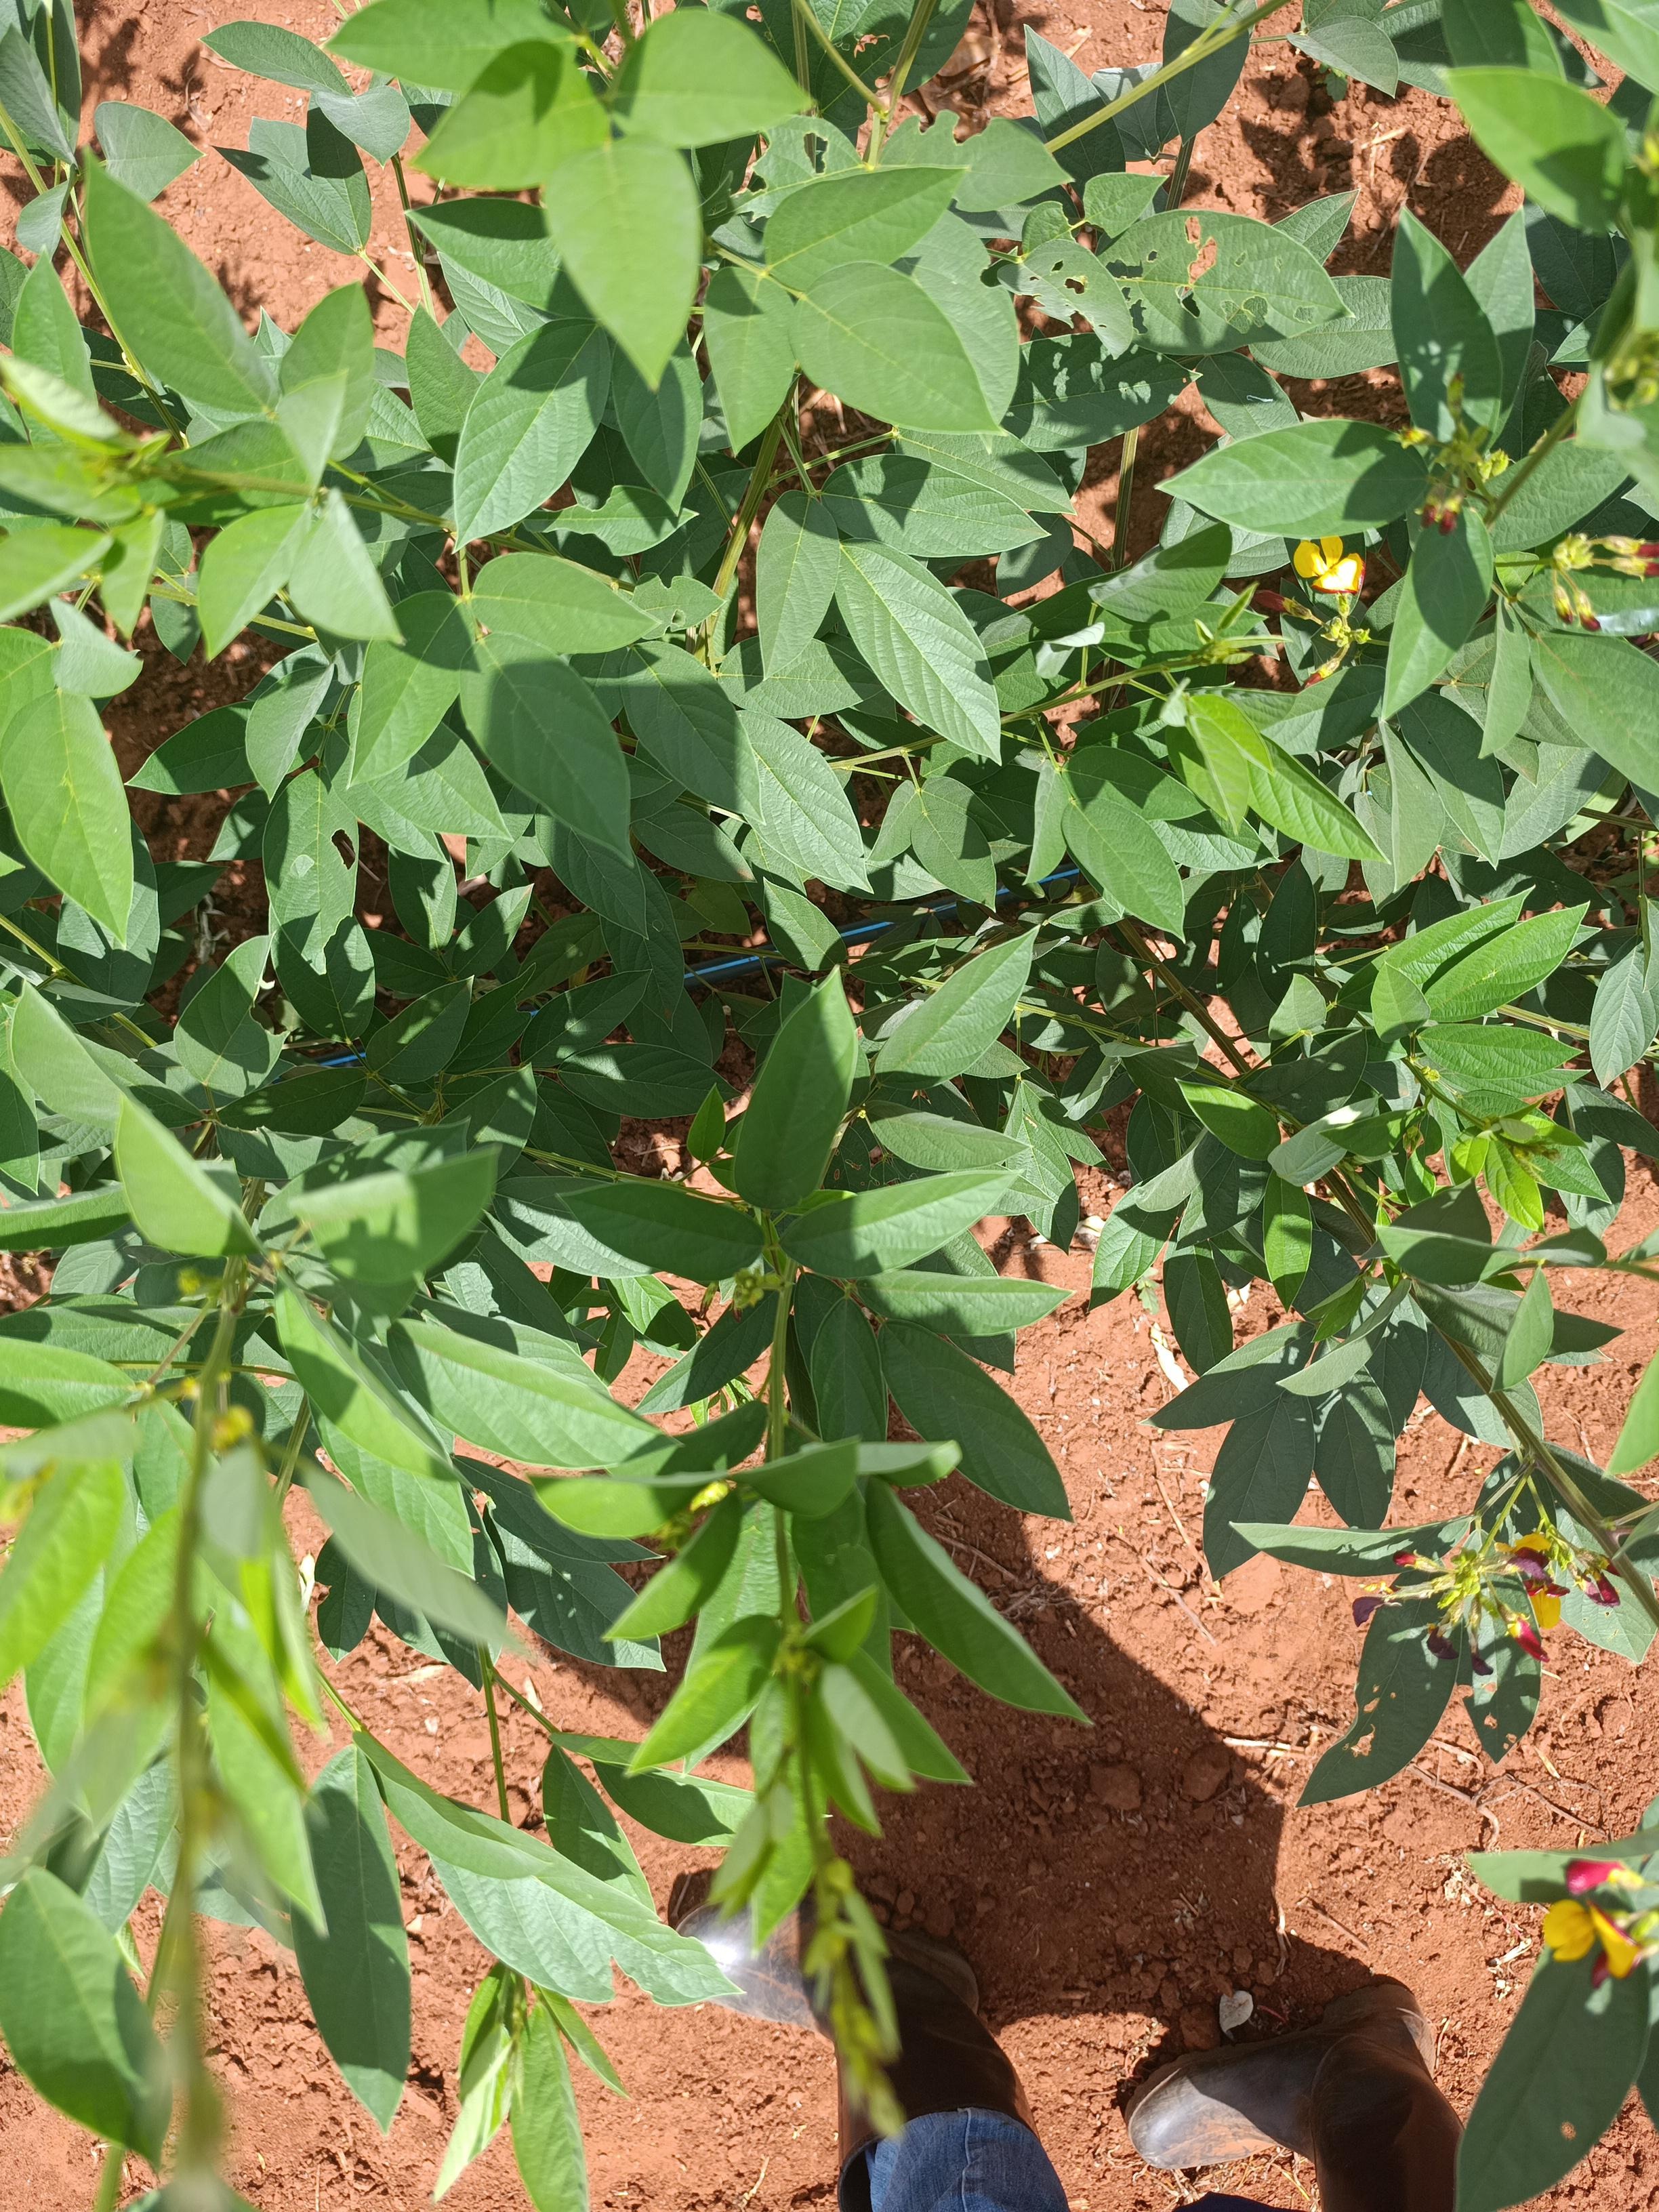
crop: pigeonpea
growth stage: flowering
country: Kenya
